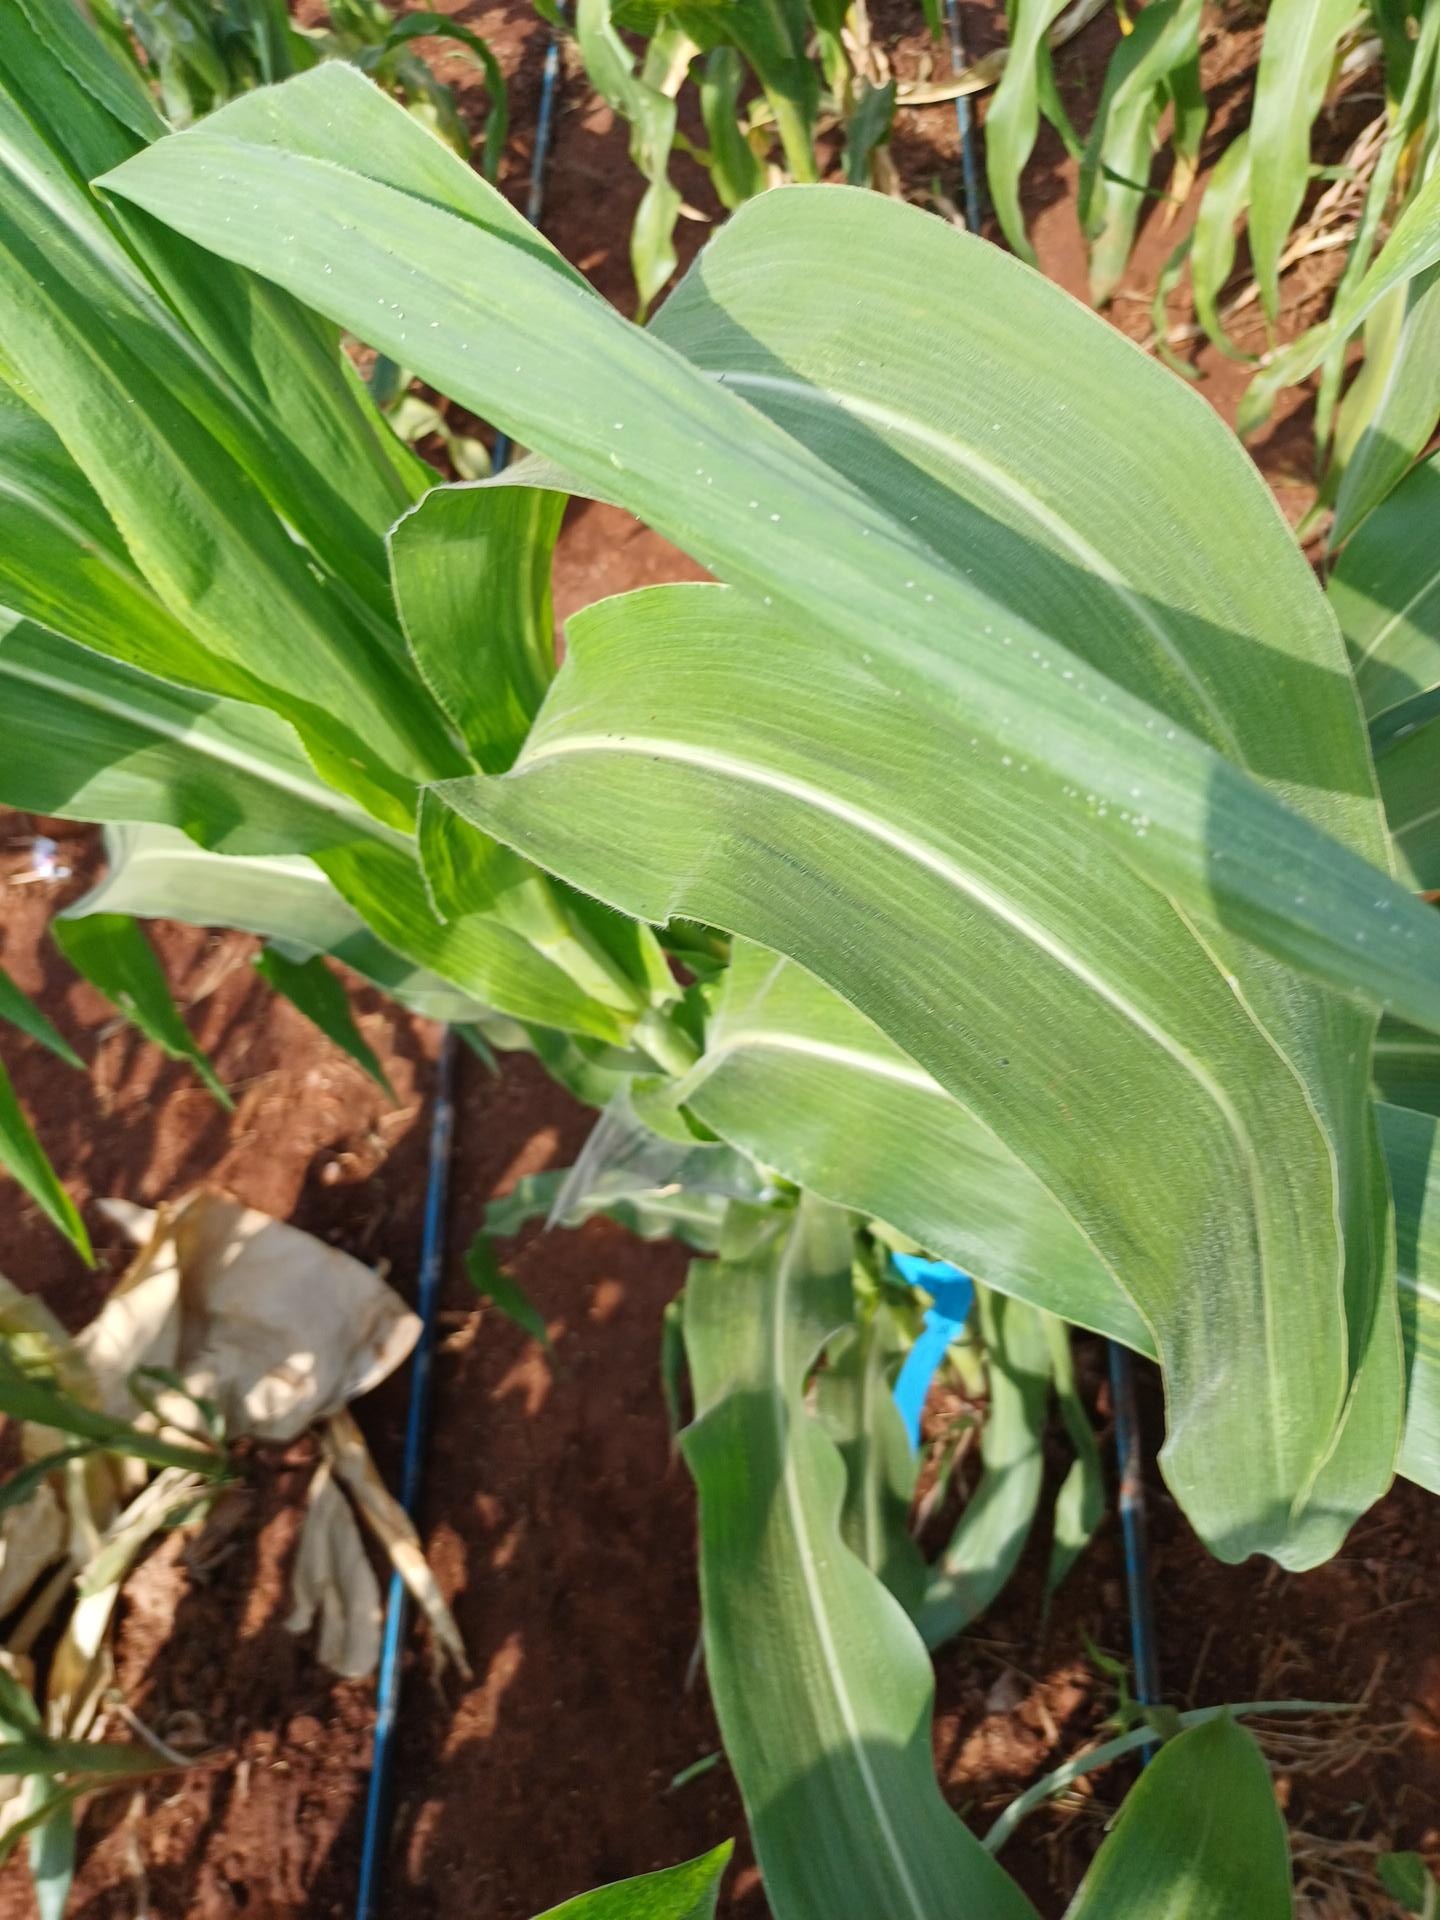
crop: maize
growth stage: flowering
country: Kenya
